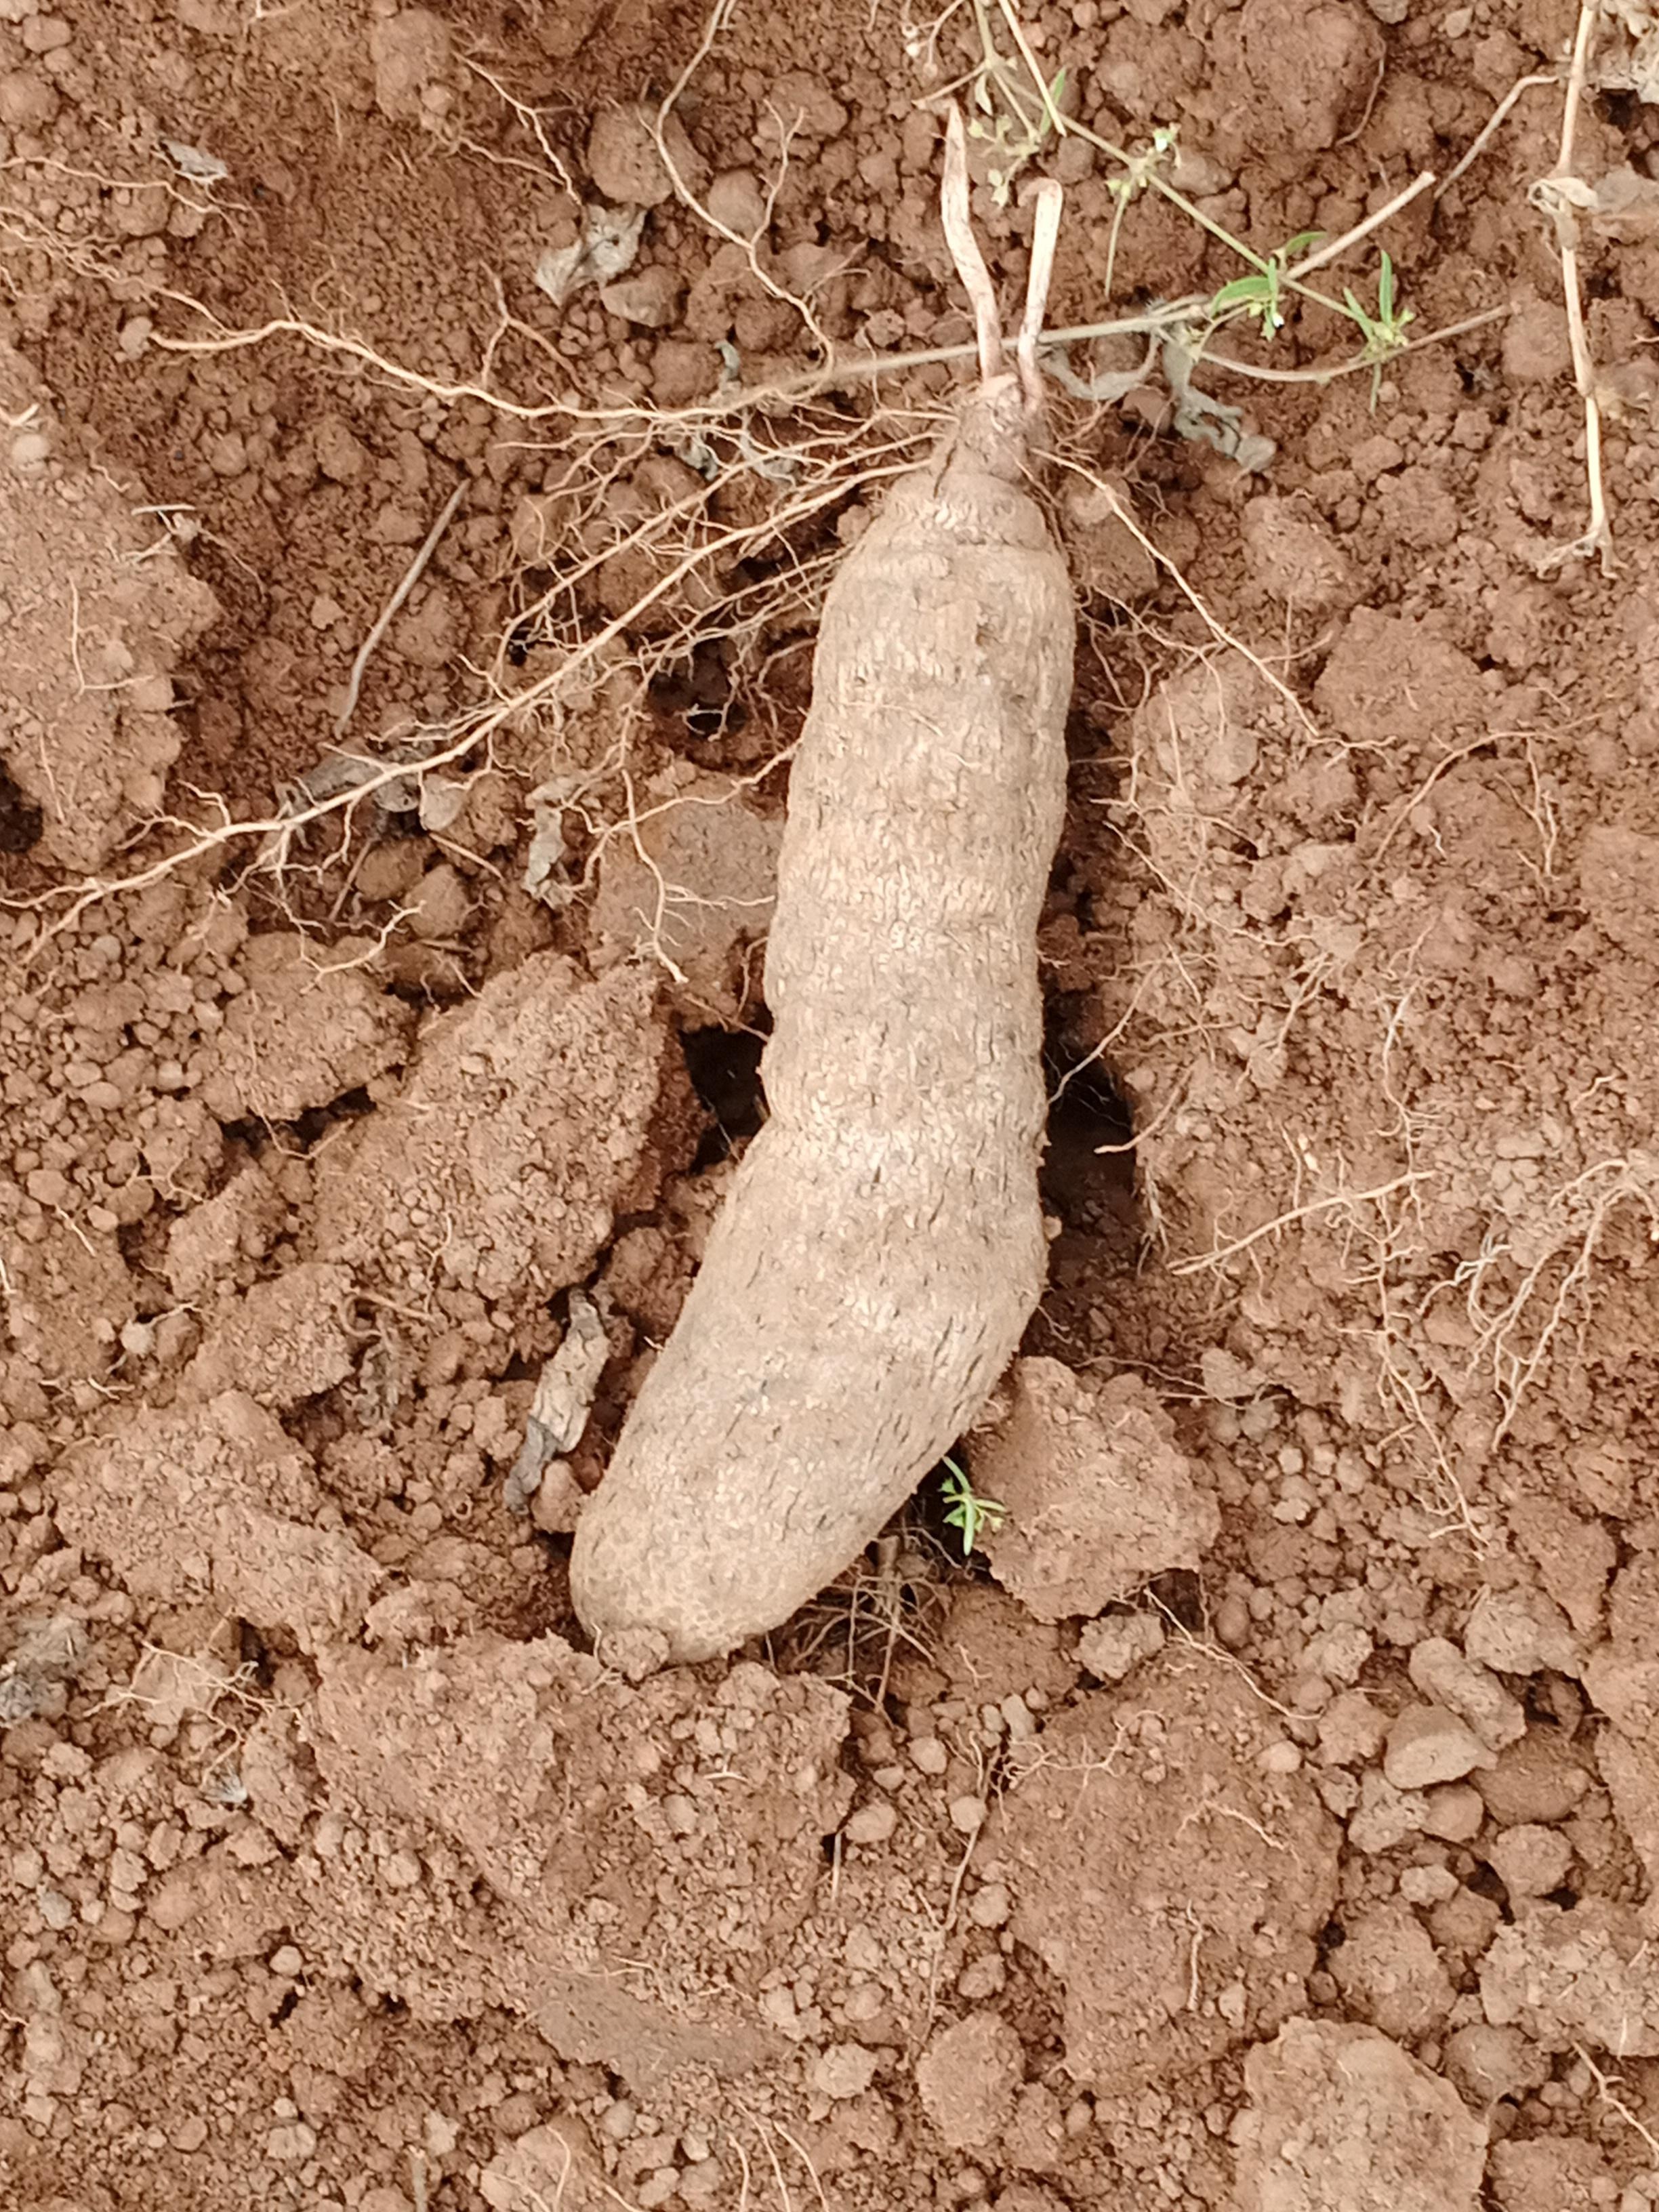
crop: yam
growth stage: harvest
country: Nigeria
